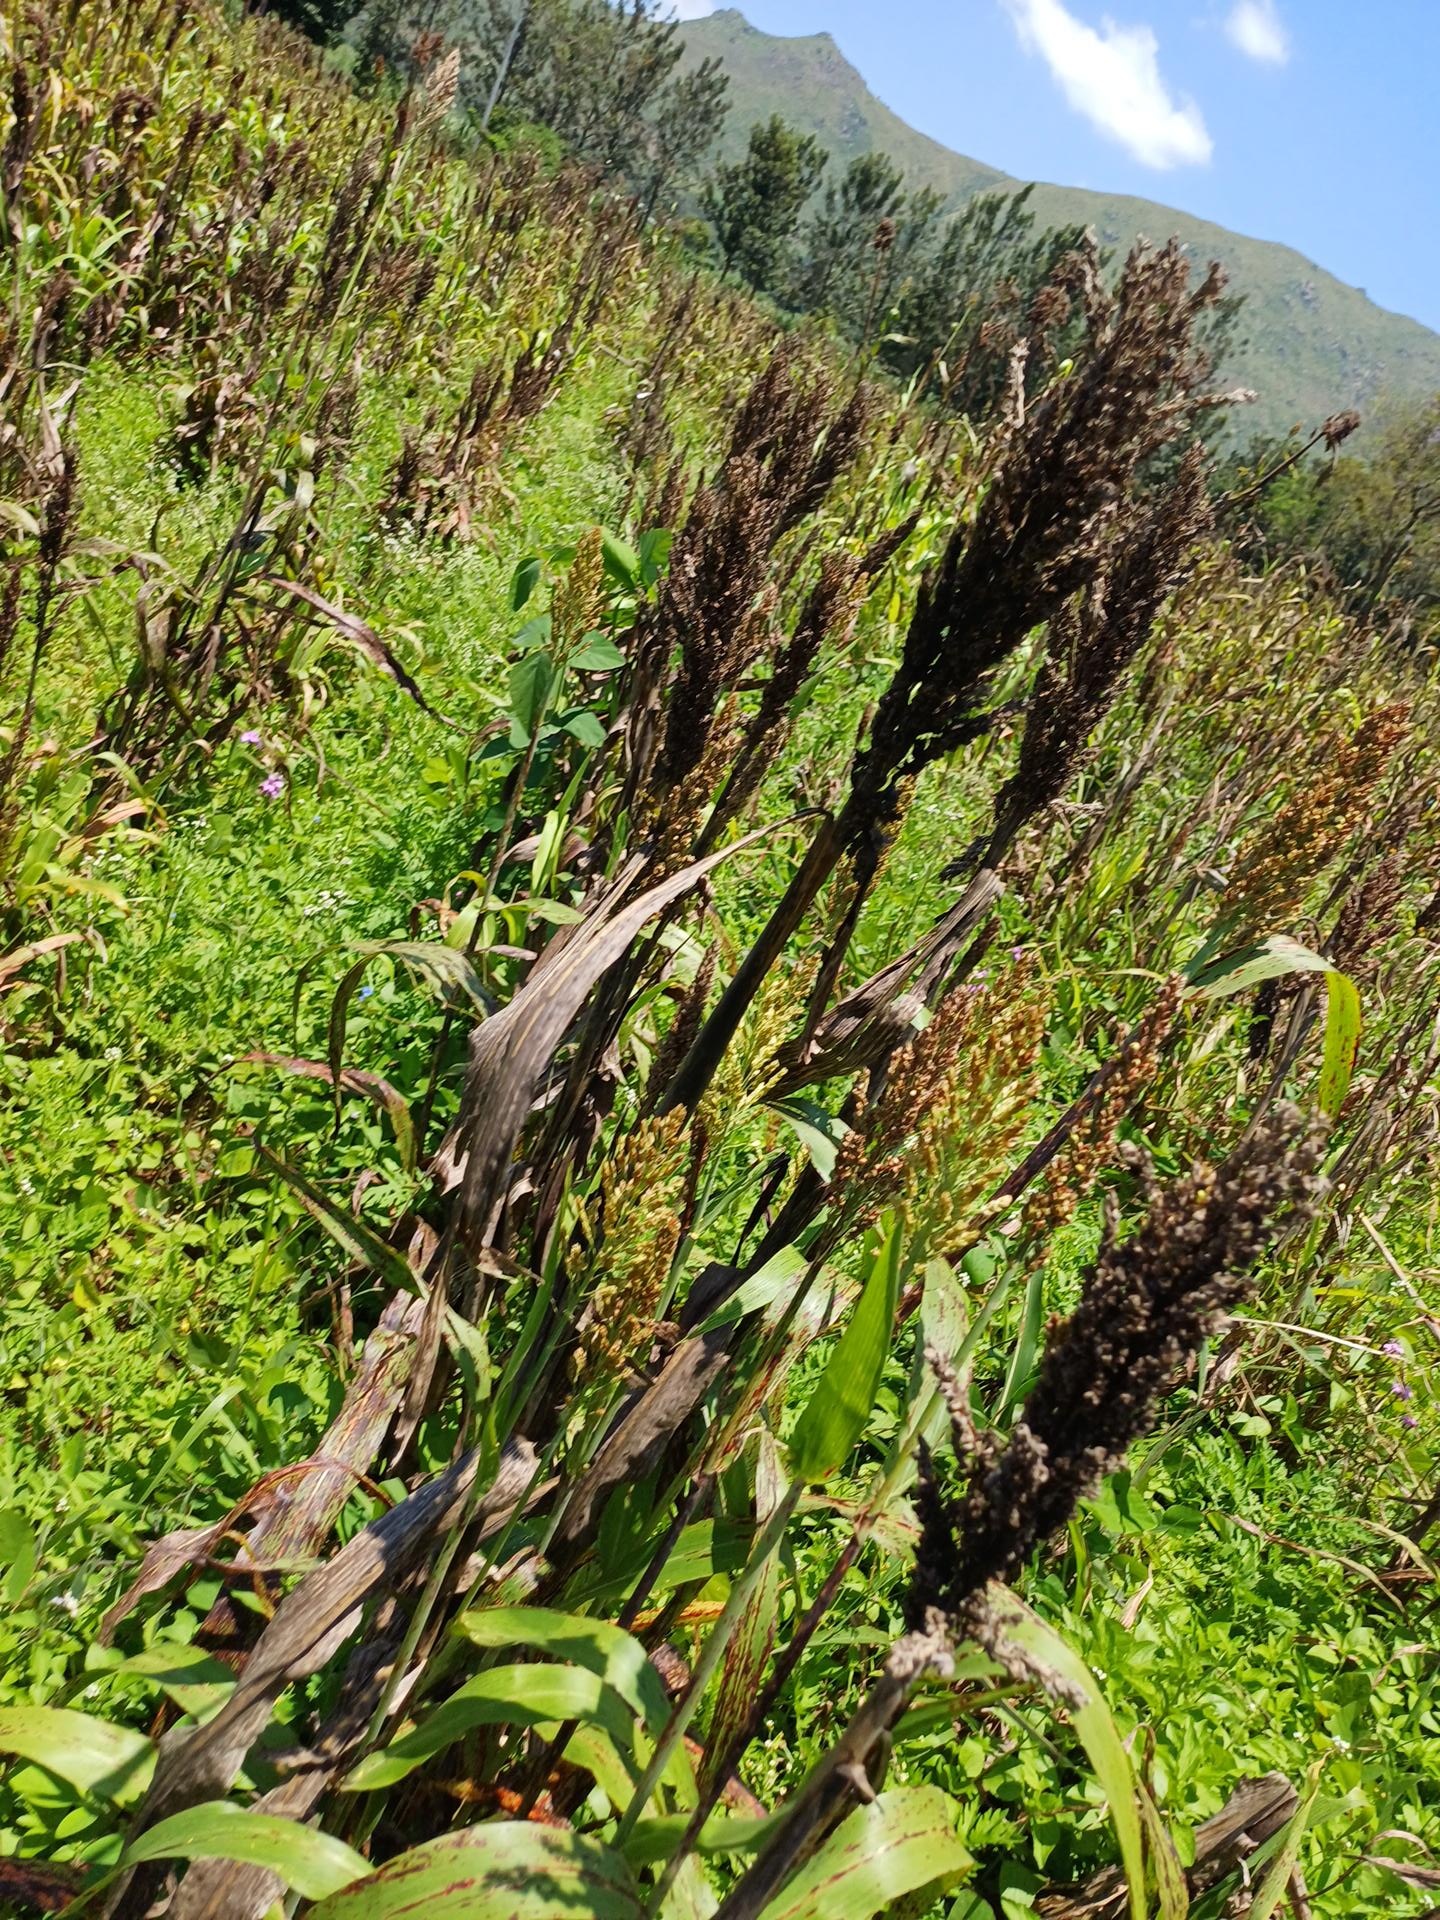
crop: sorghum
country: Kenya
